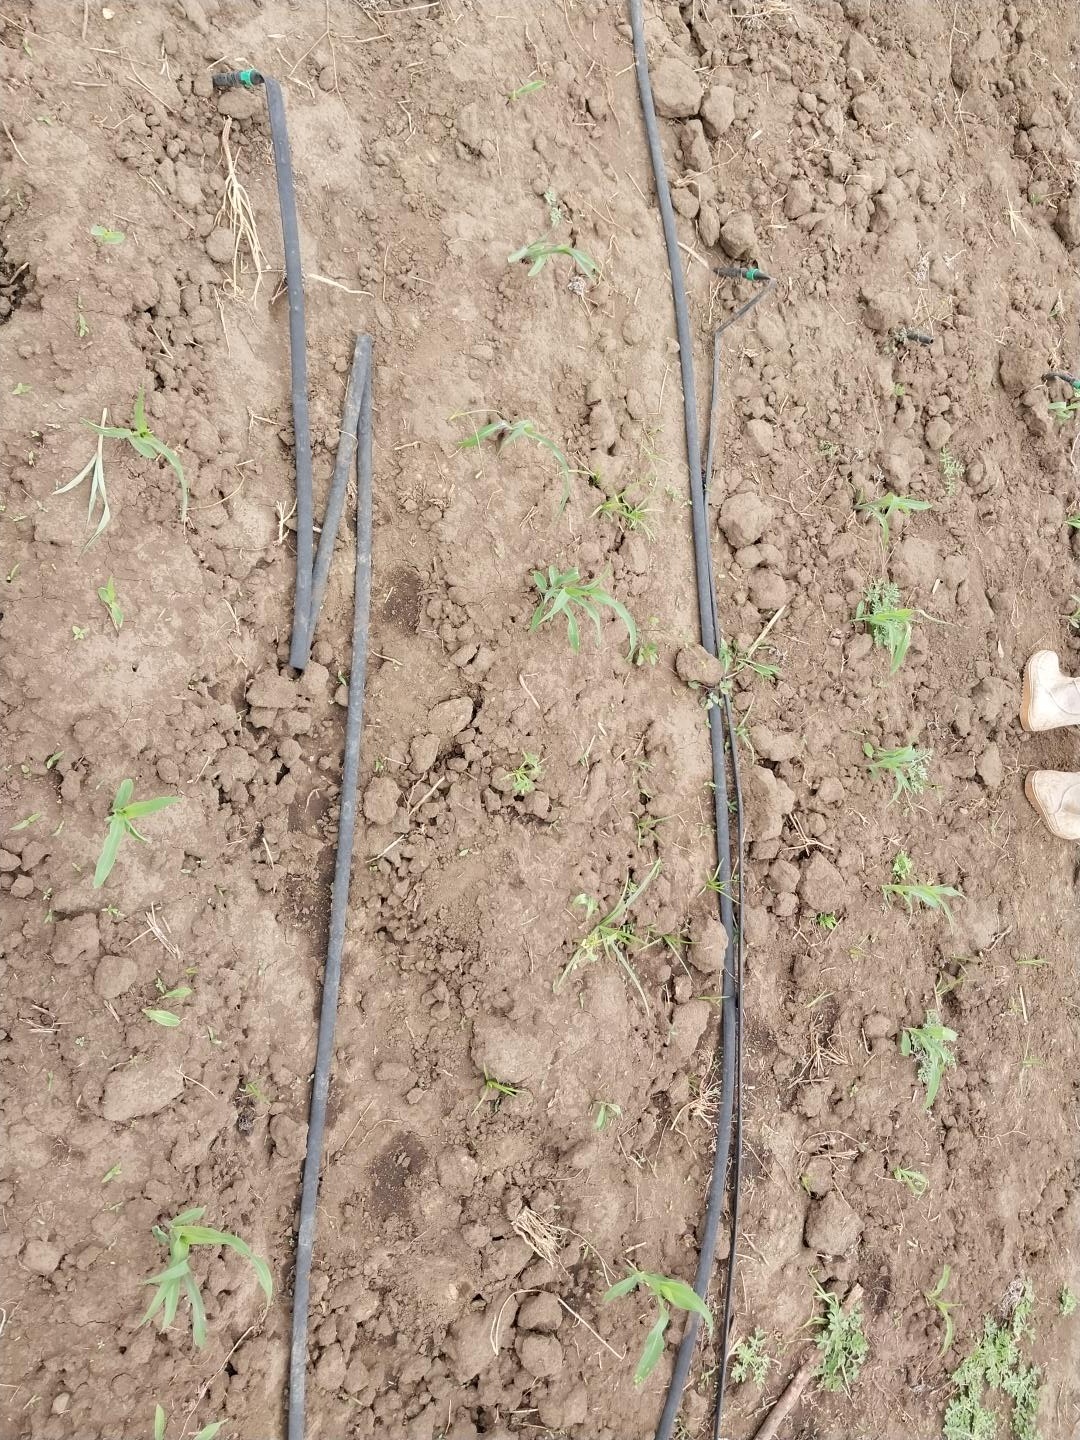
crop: maize
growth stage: emergence
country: Tanzania
